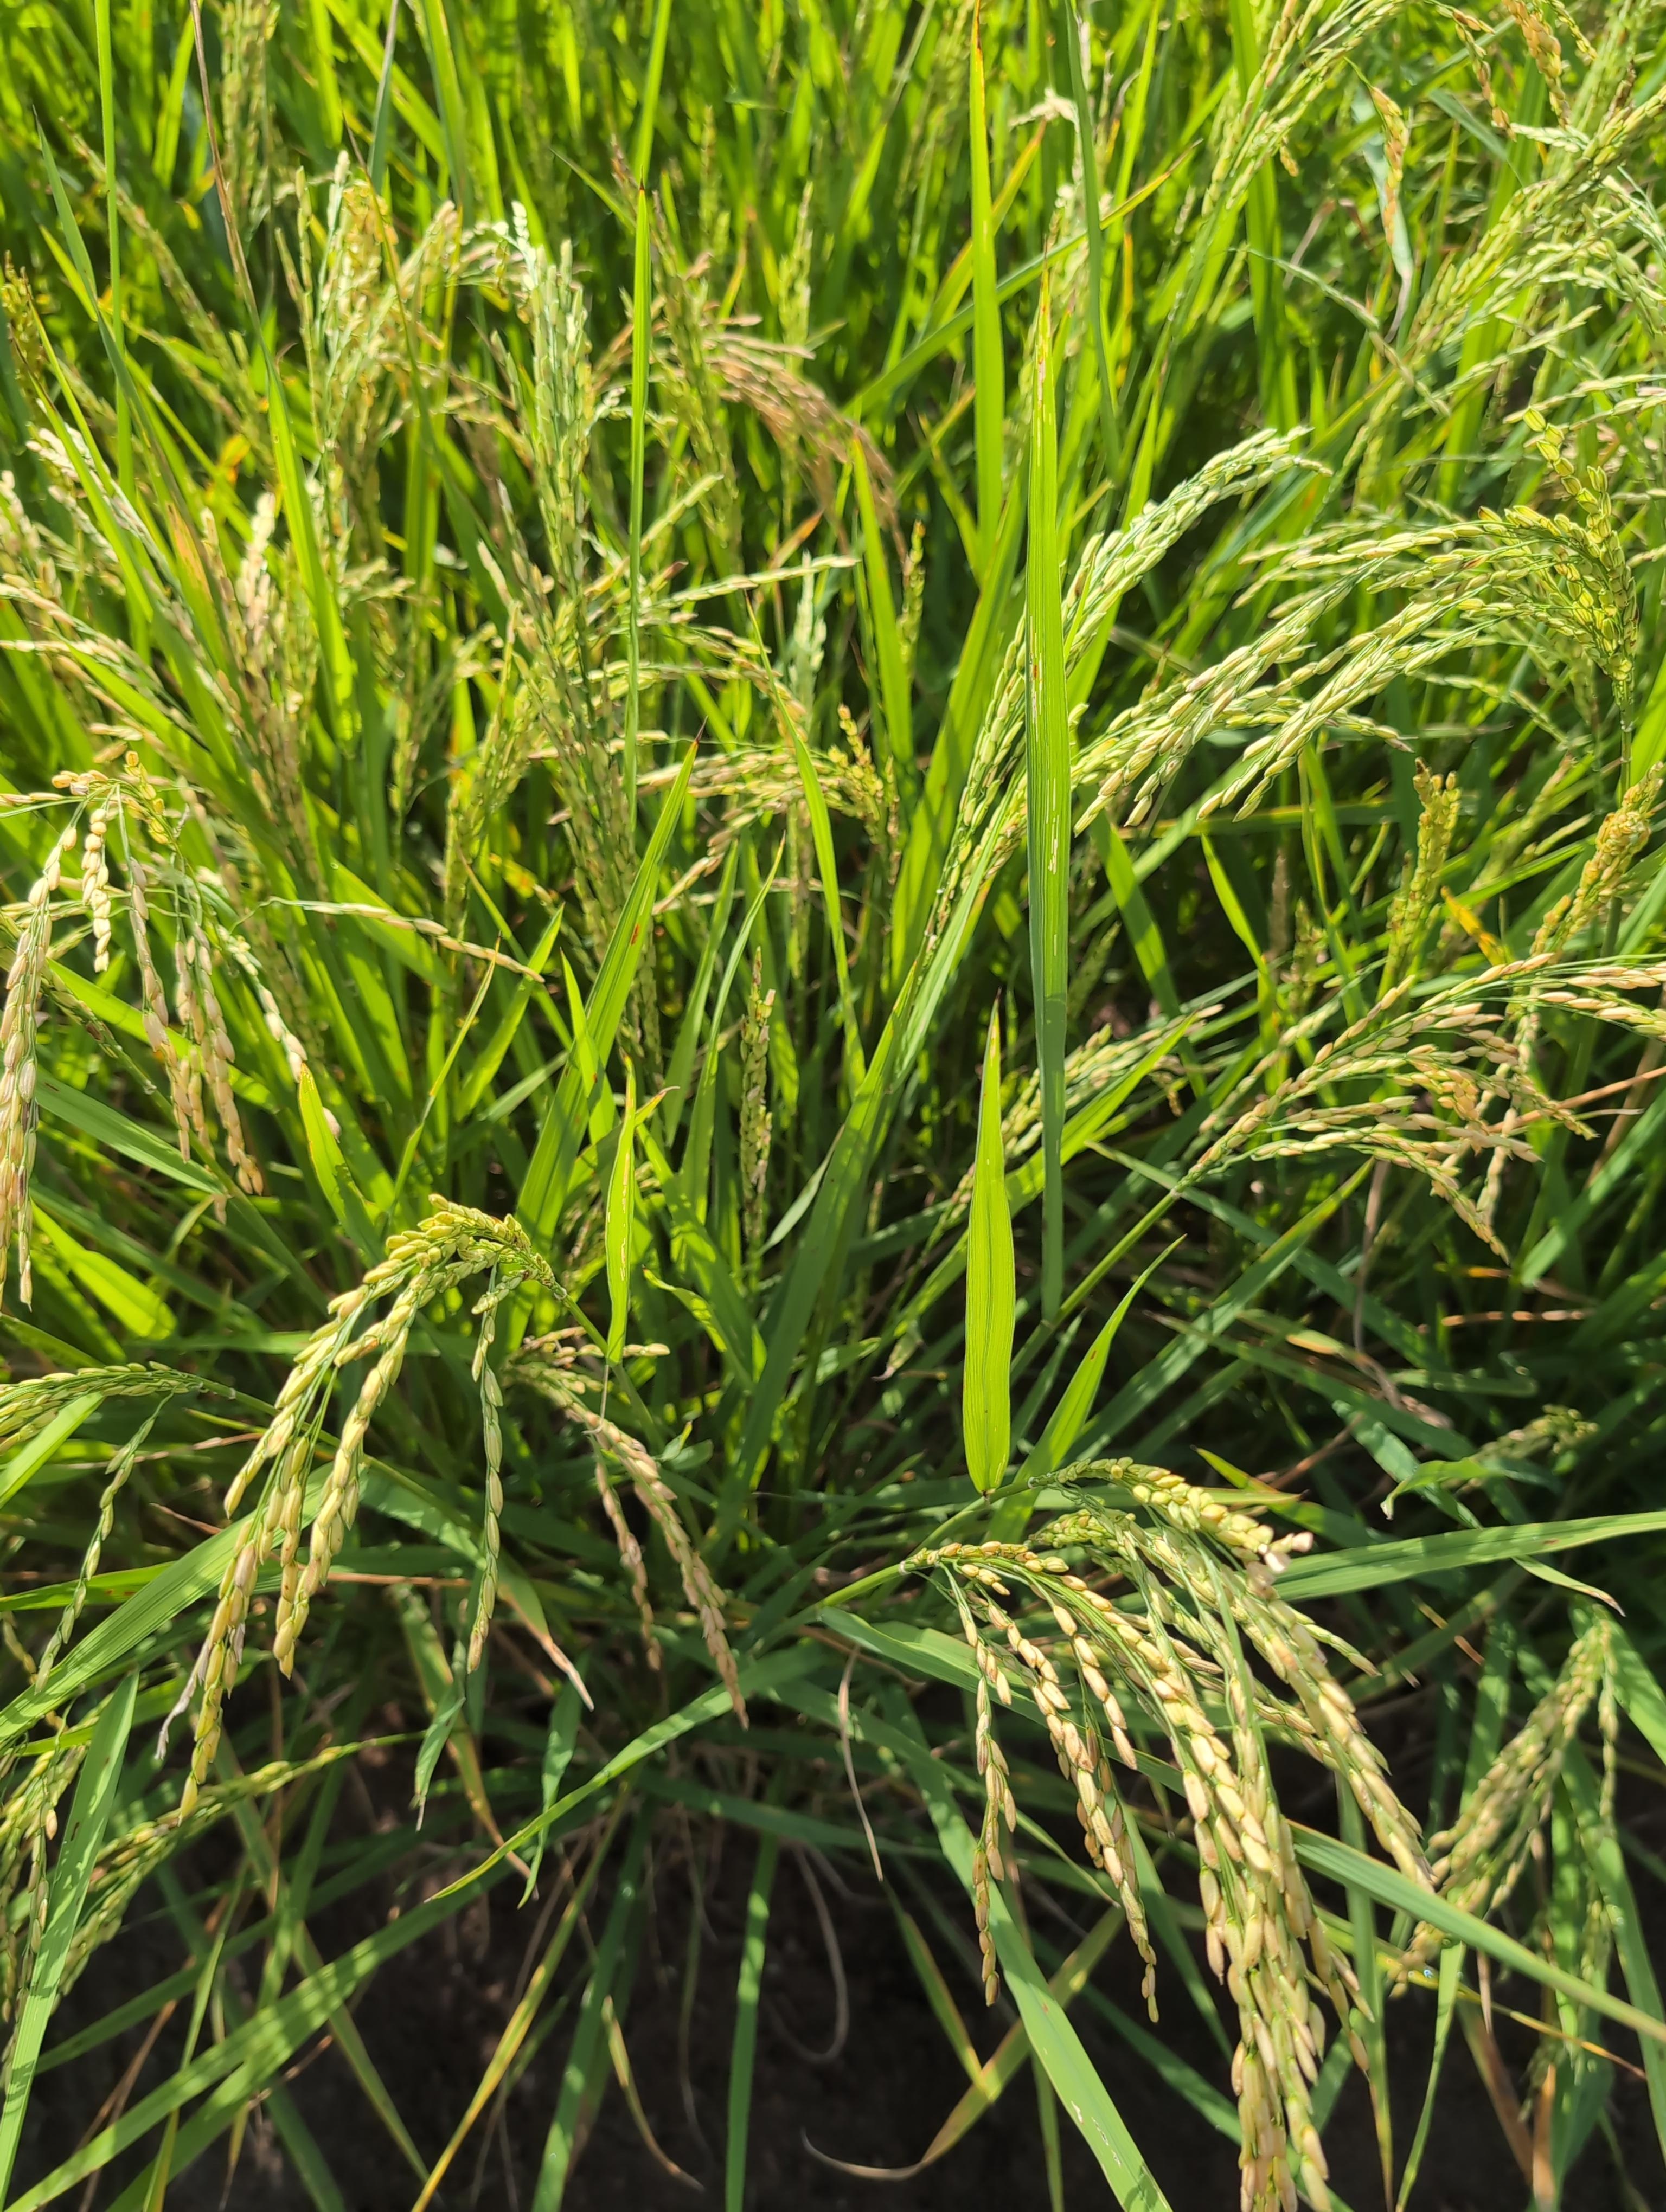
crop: rice
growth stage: stage dough
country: Côte d'Ivoire
